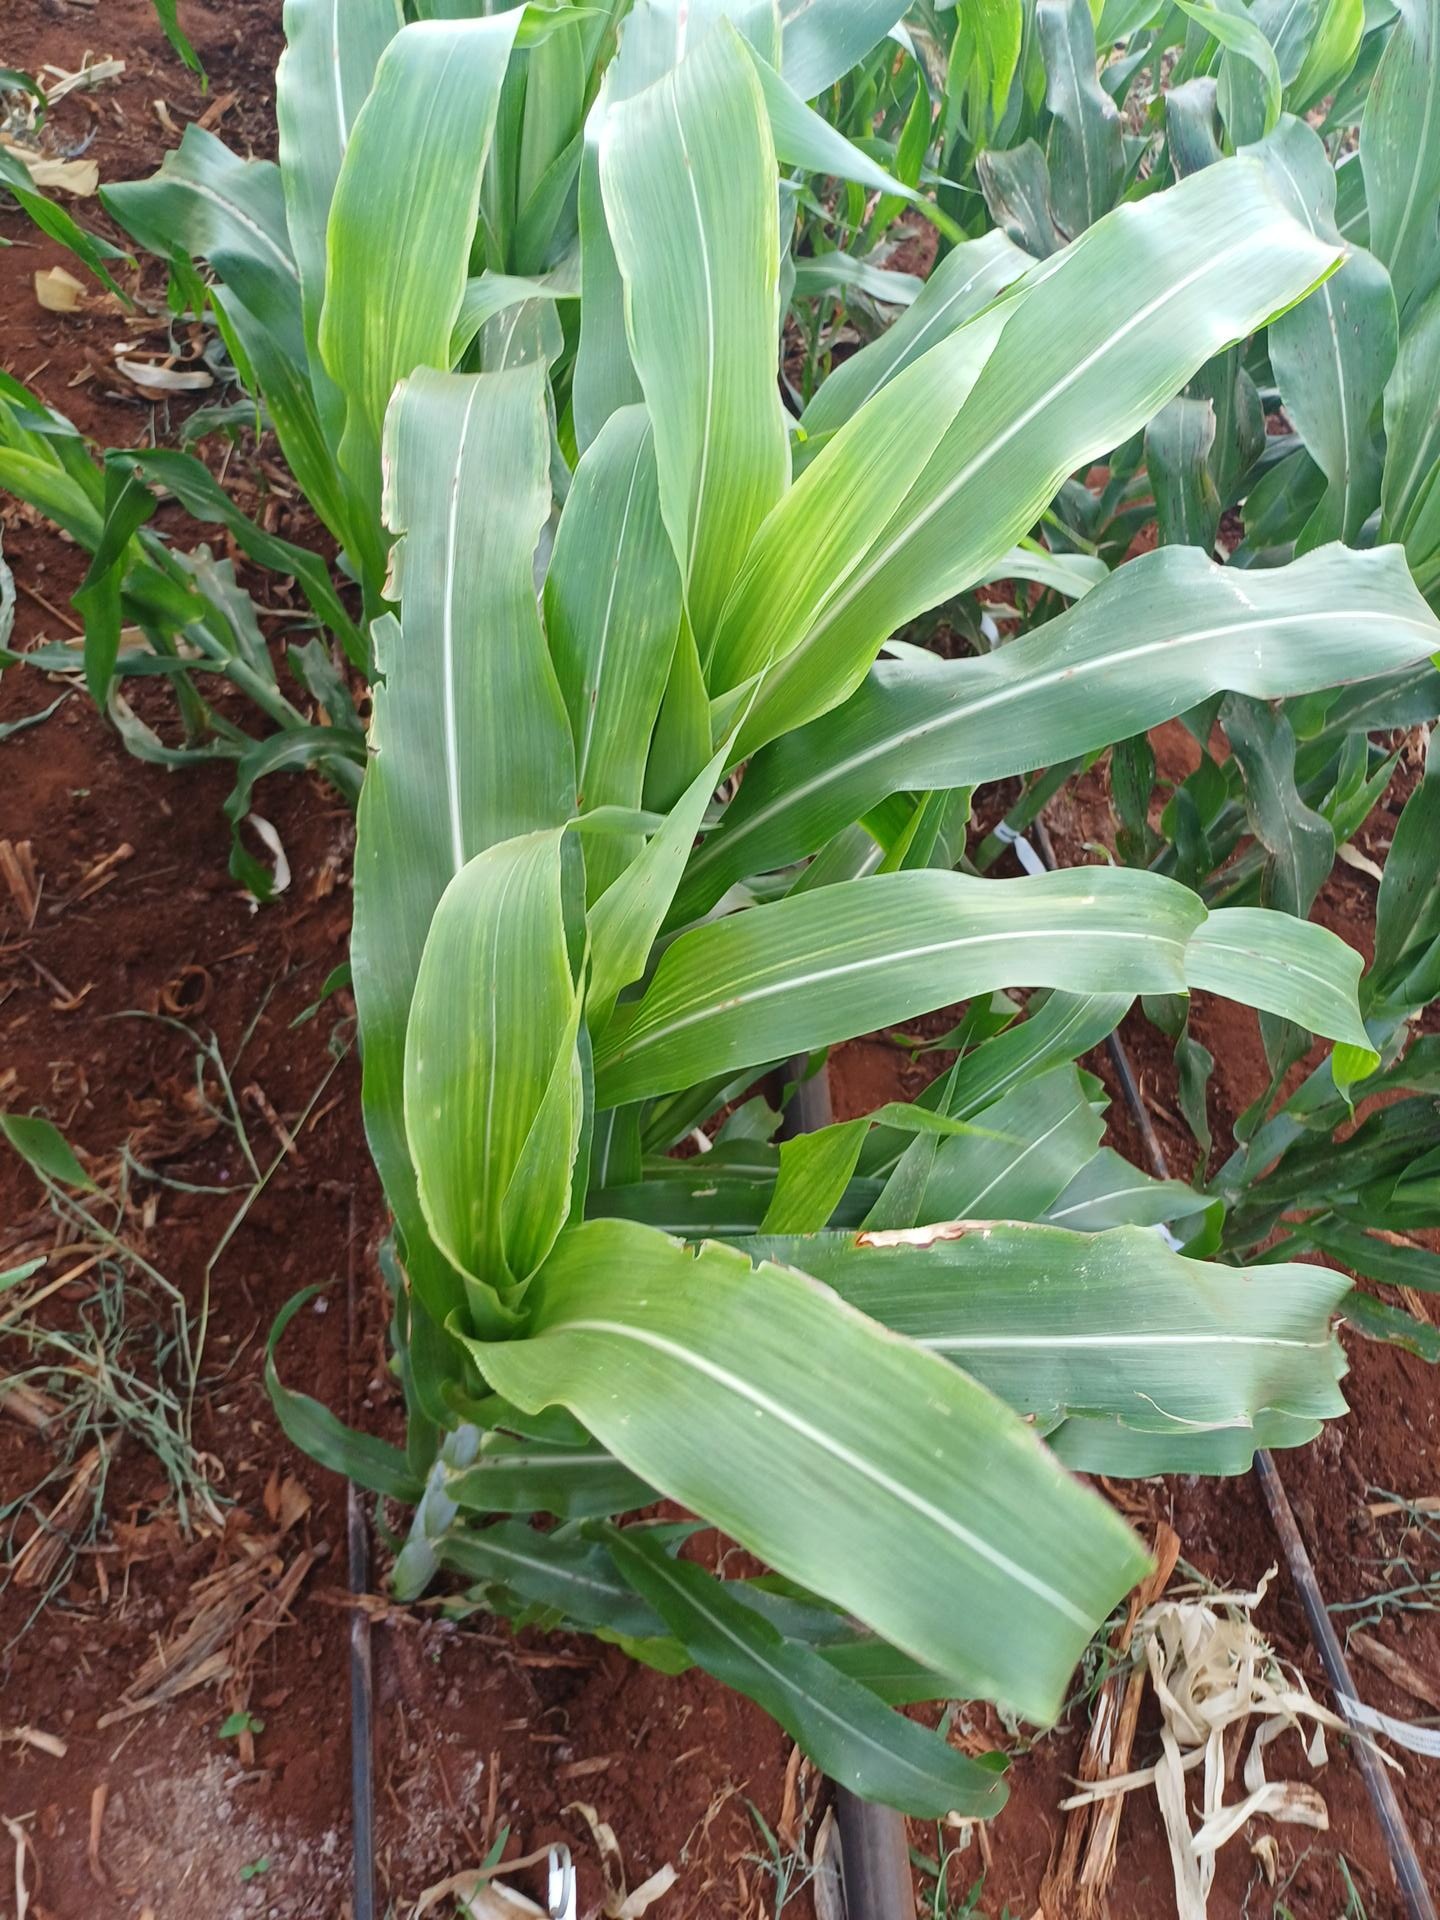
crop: sorghum
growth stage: vegetative
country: Kenya
